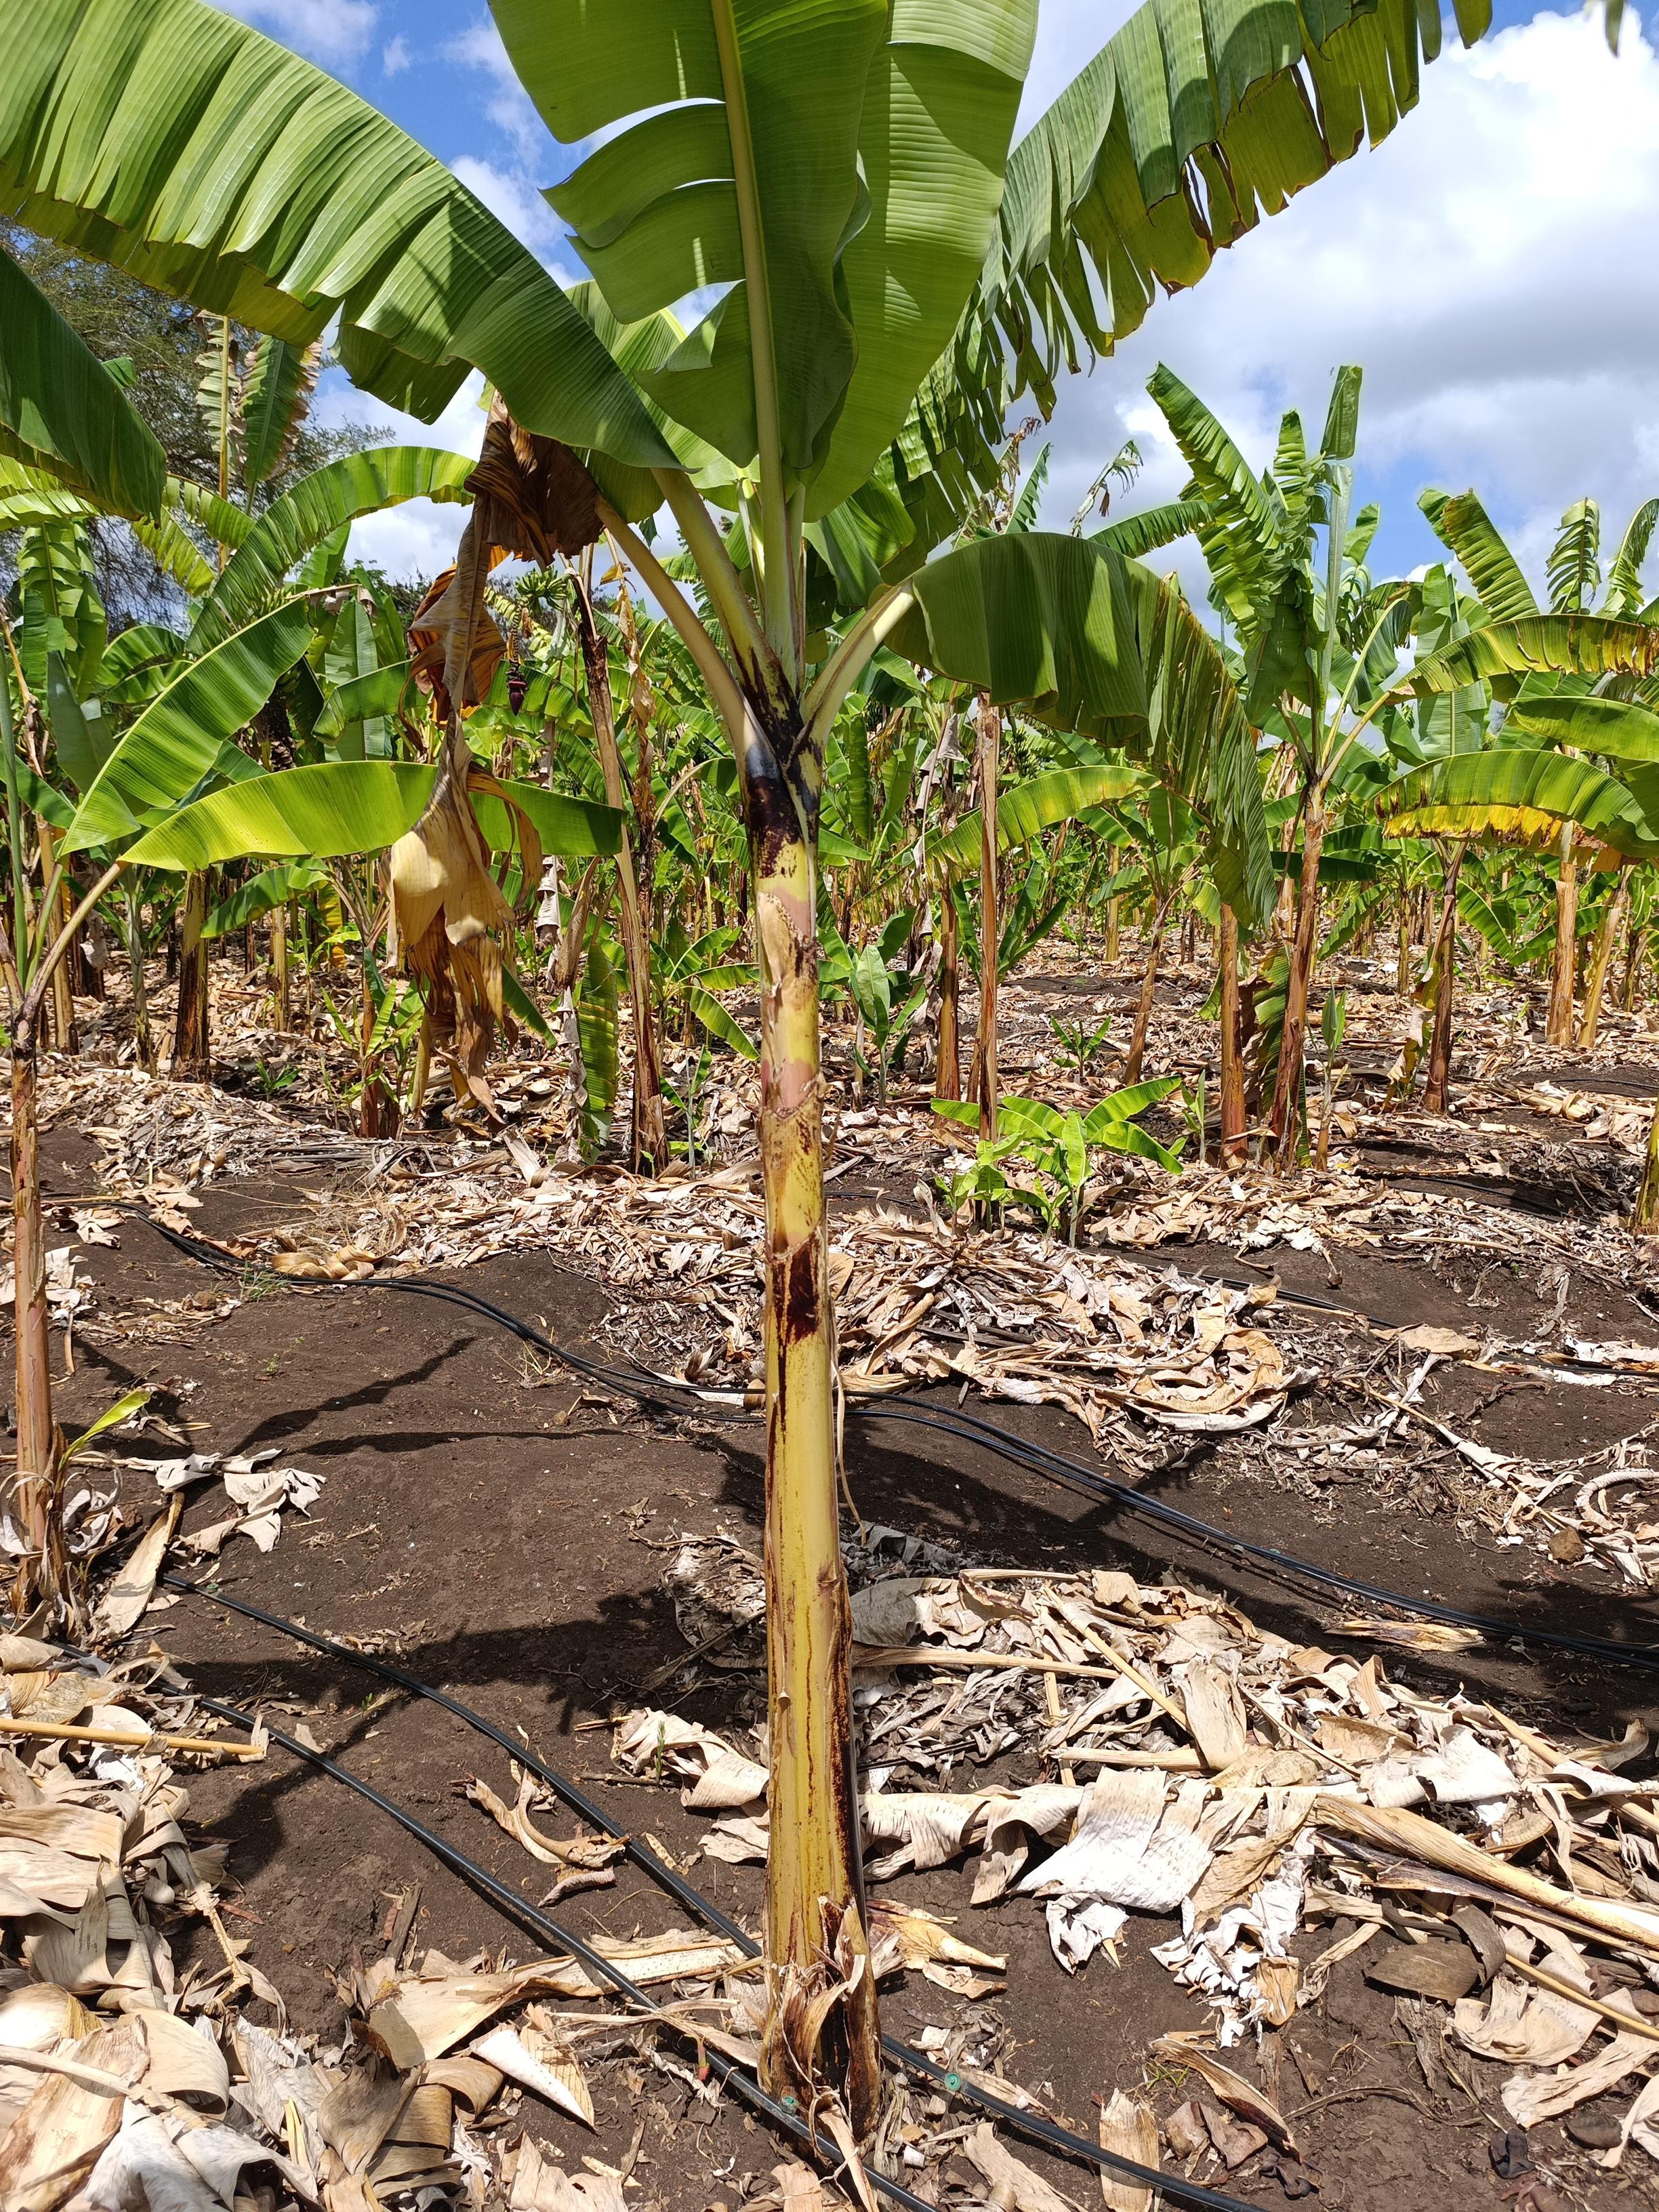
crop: banana
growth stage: vegetative
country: Tanzania
